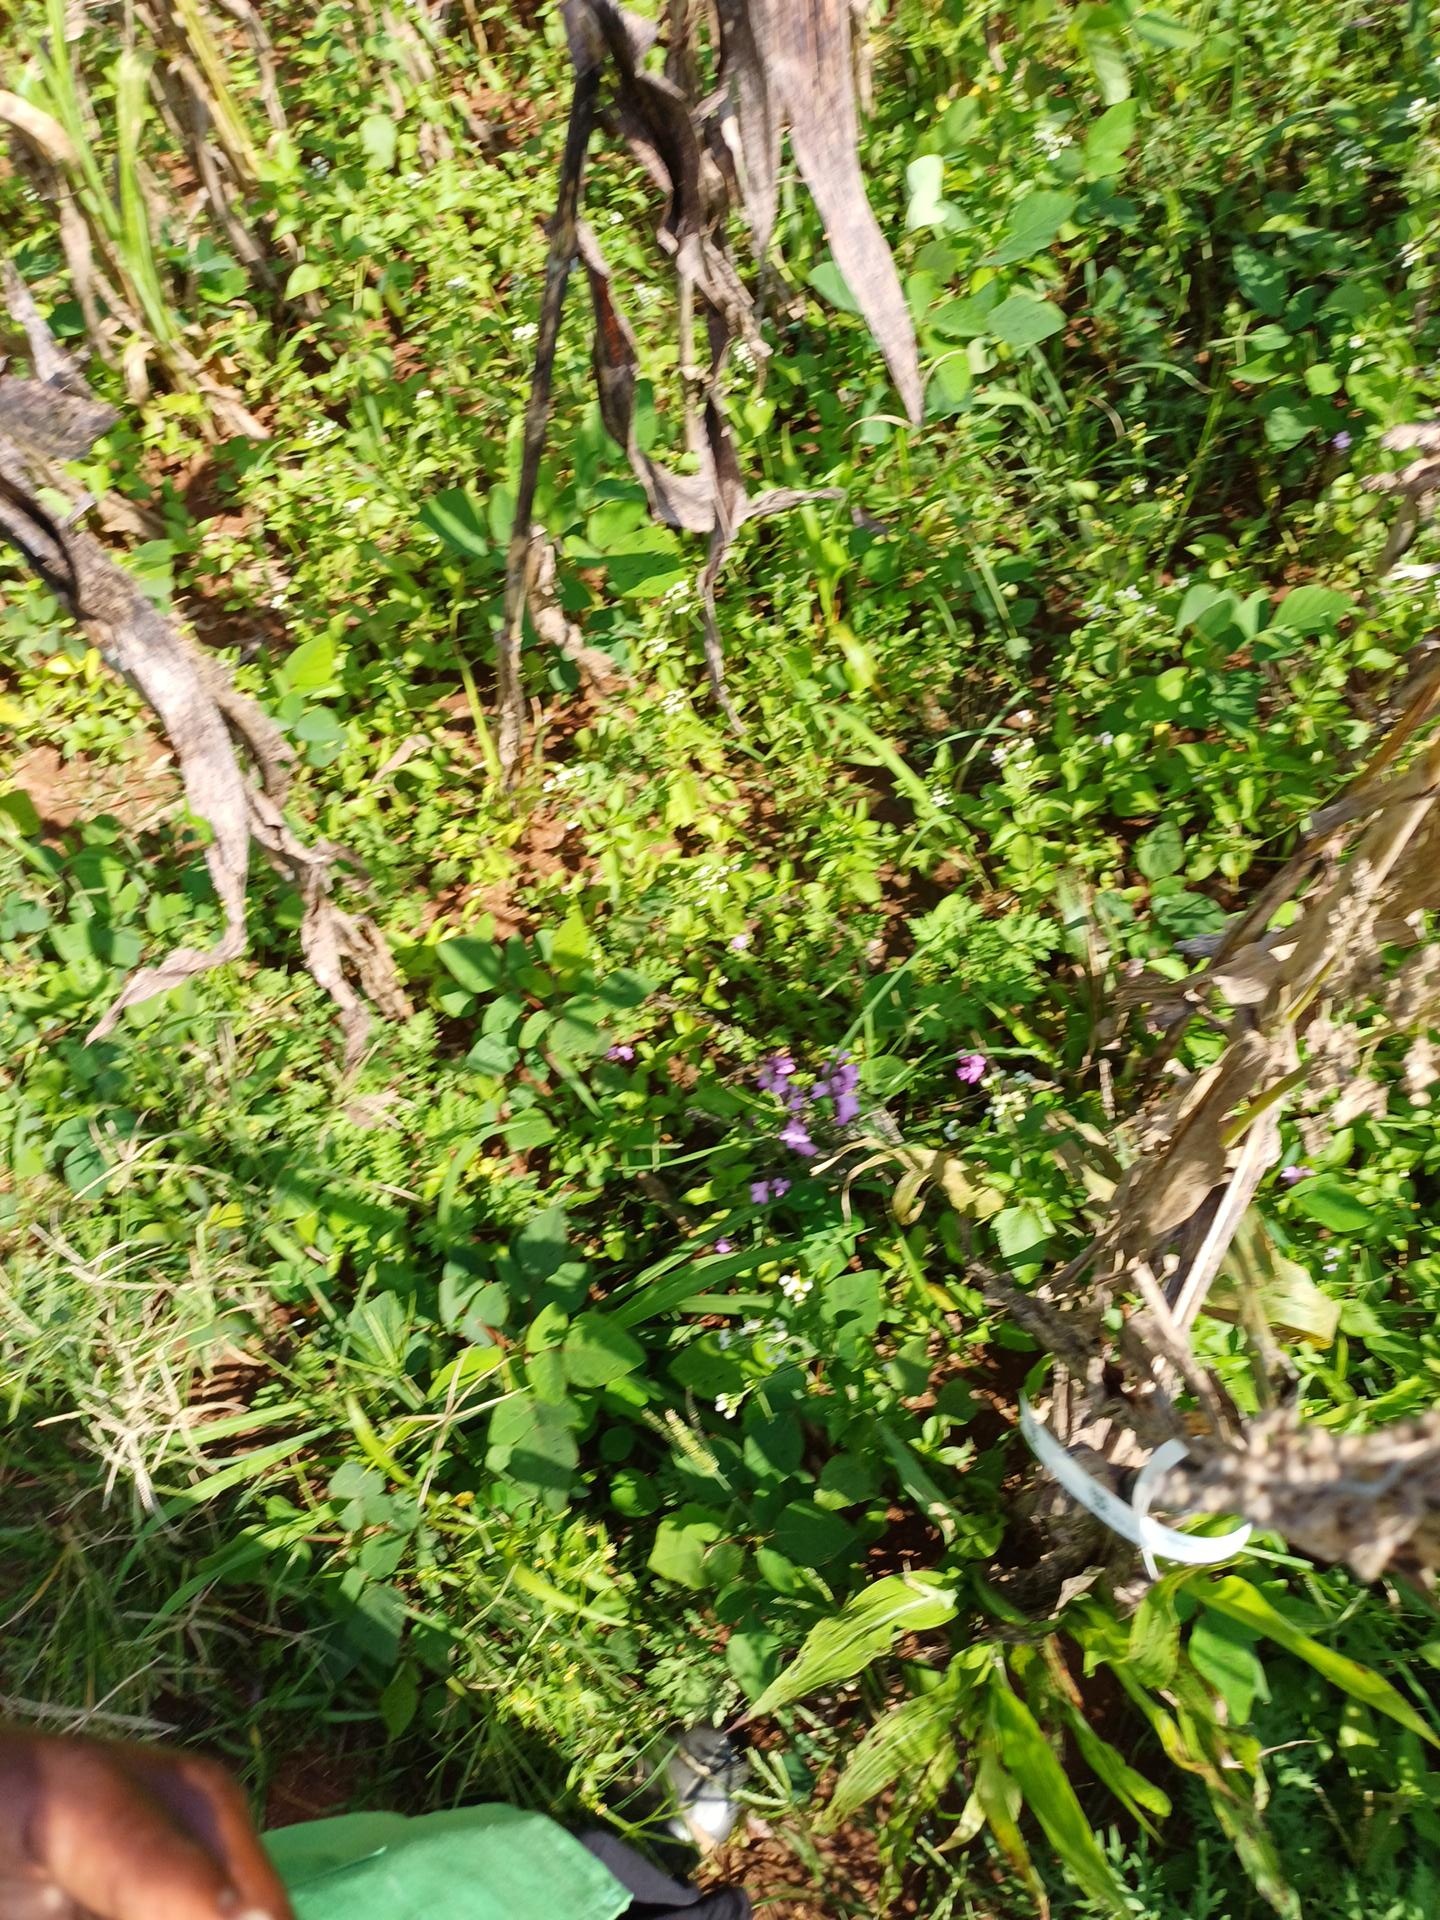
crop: sorghum
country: Kenya
